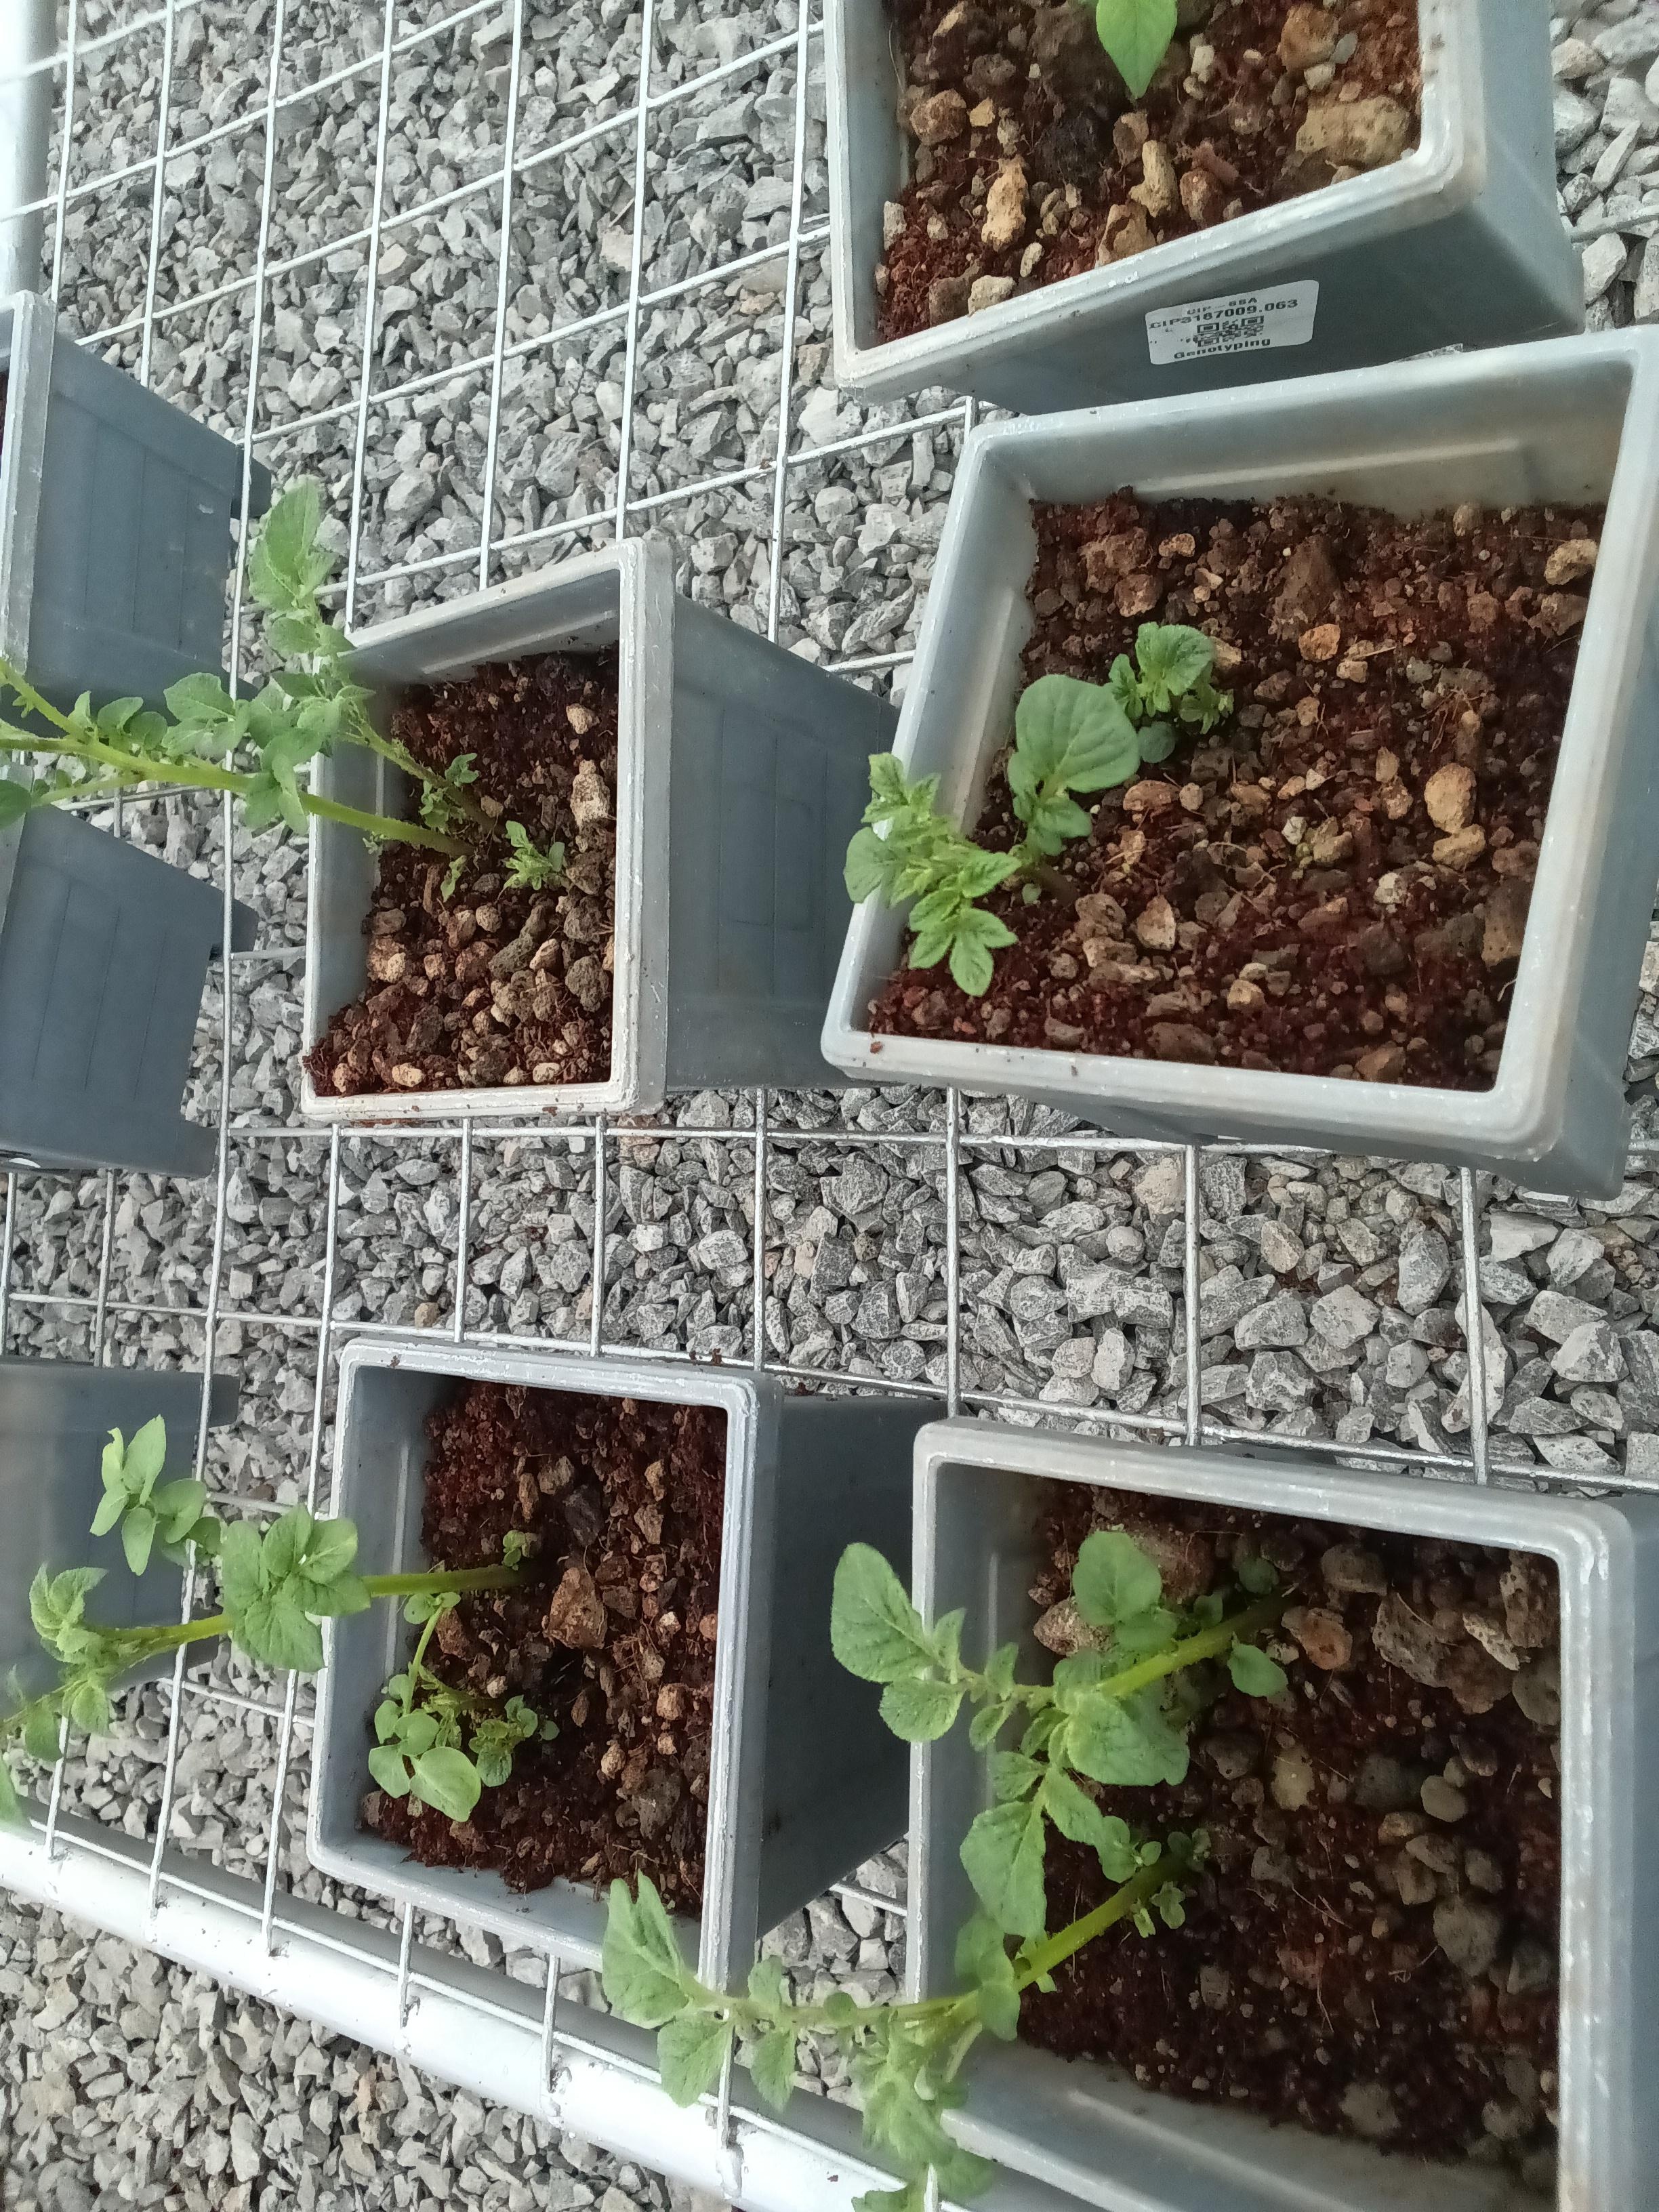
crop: potato
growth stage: sprouting emergence
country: Kenya
